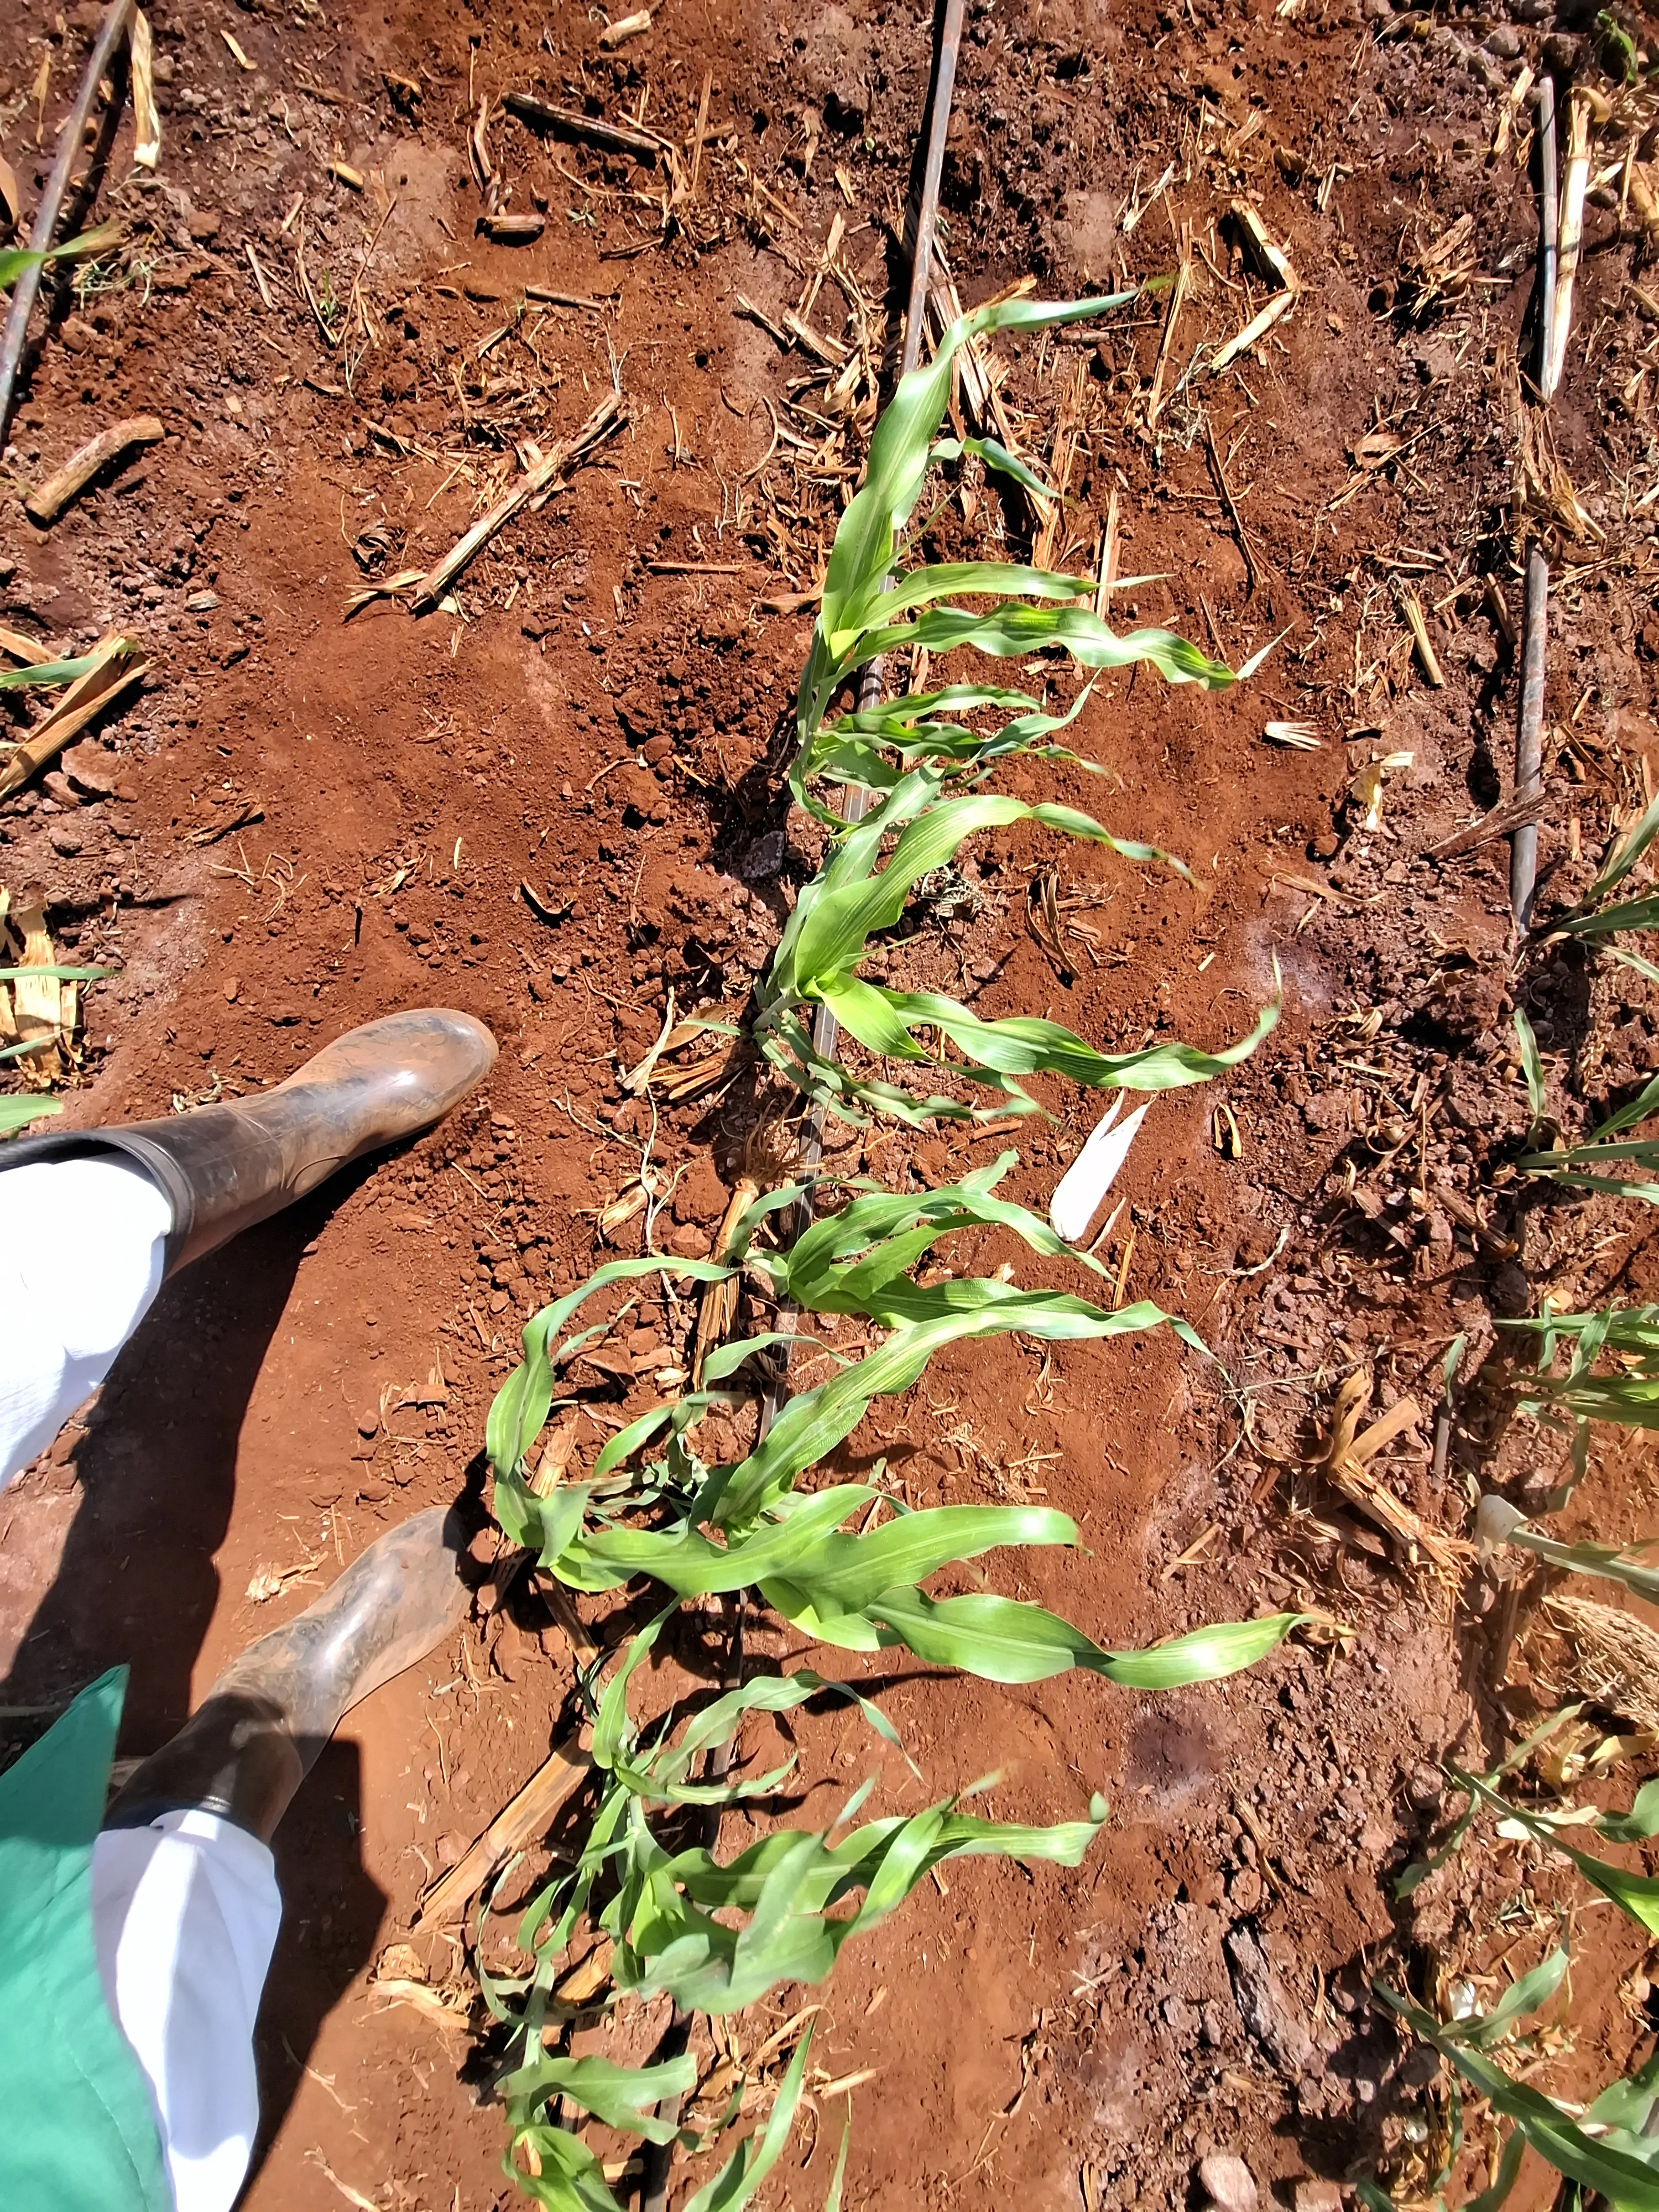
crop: sorghum
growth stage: vegetative
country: Kenya
